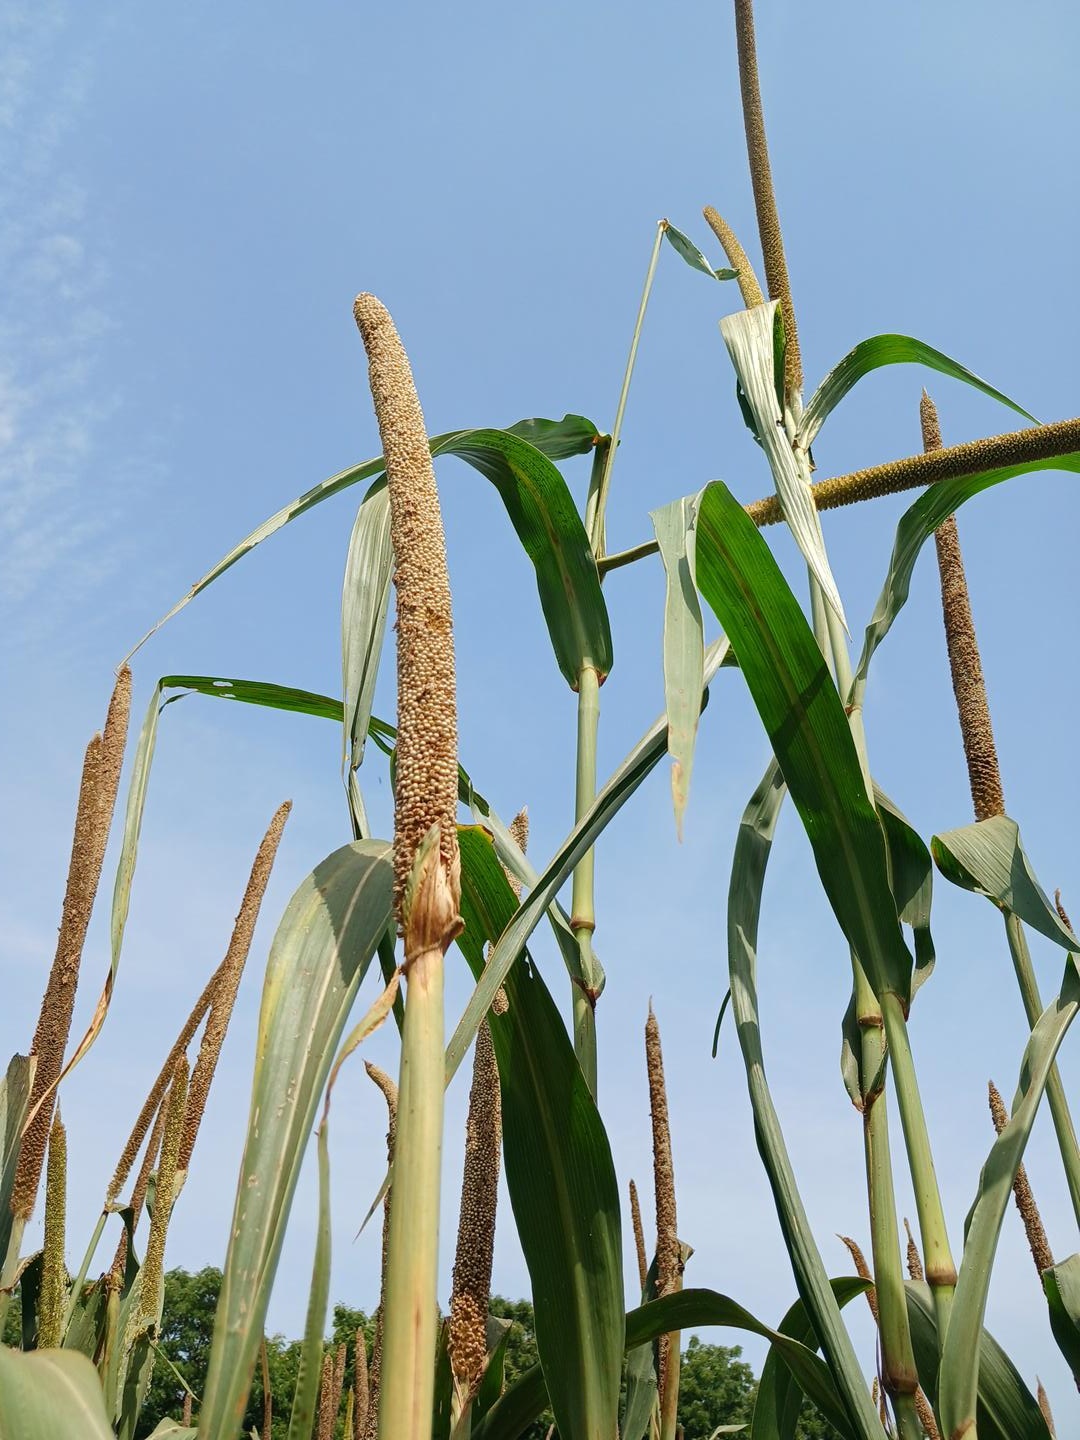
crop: pearl millet
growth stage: maturity
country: Senegal
